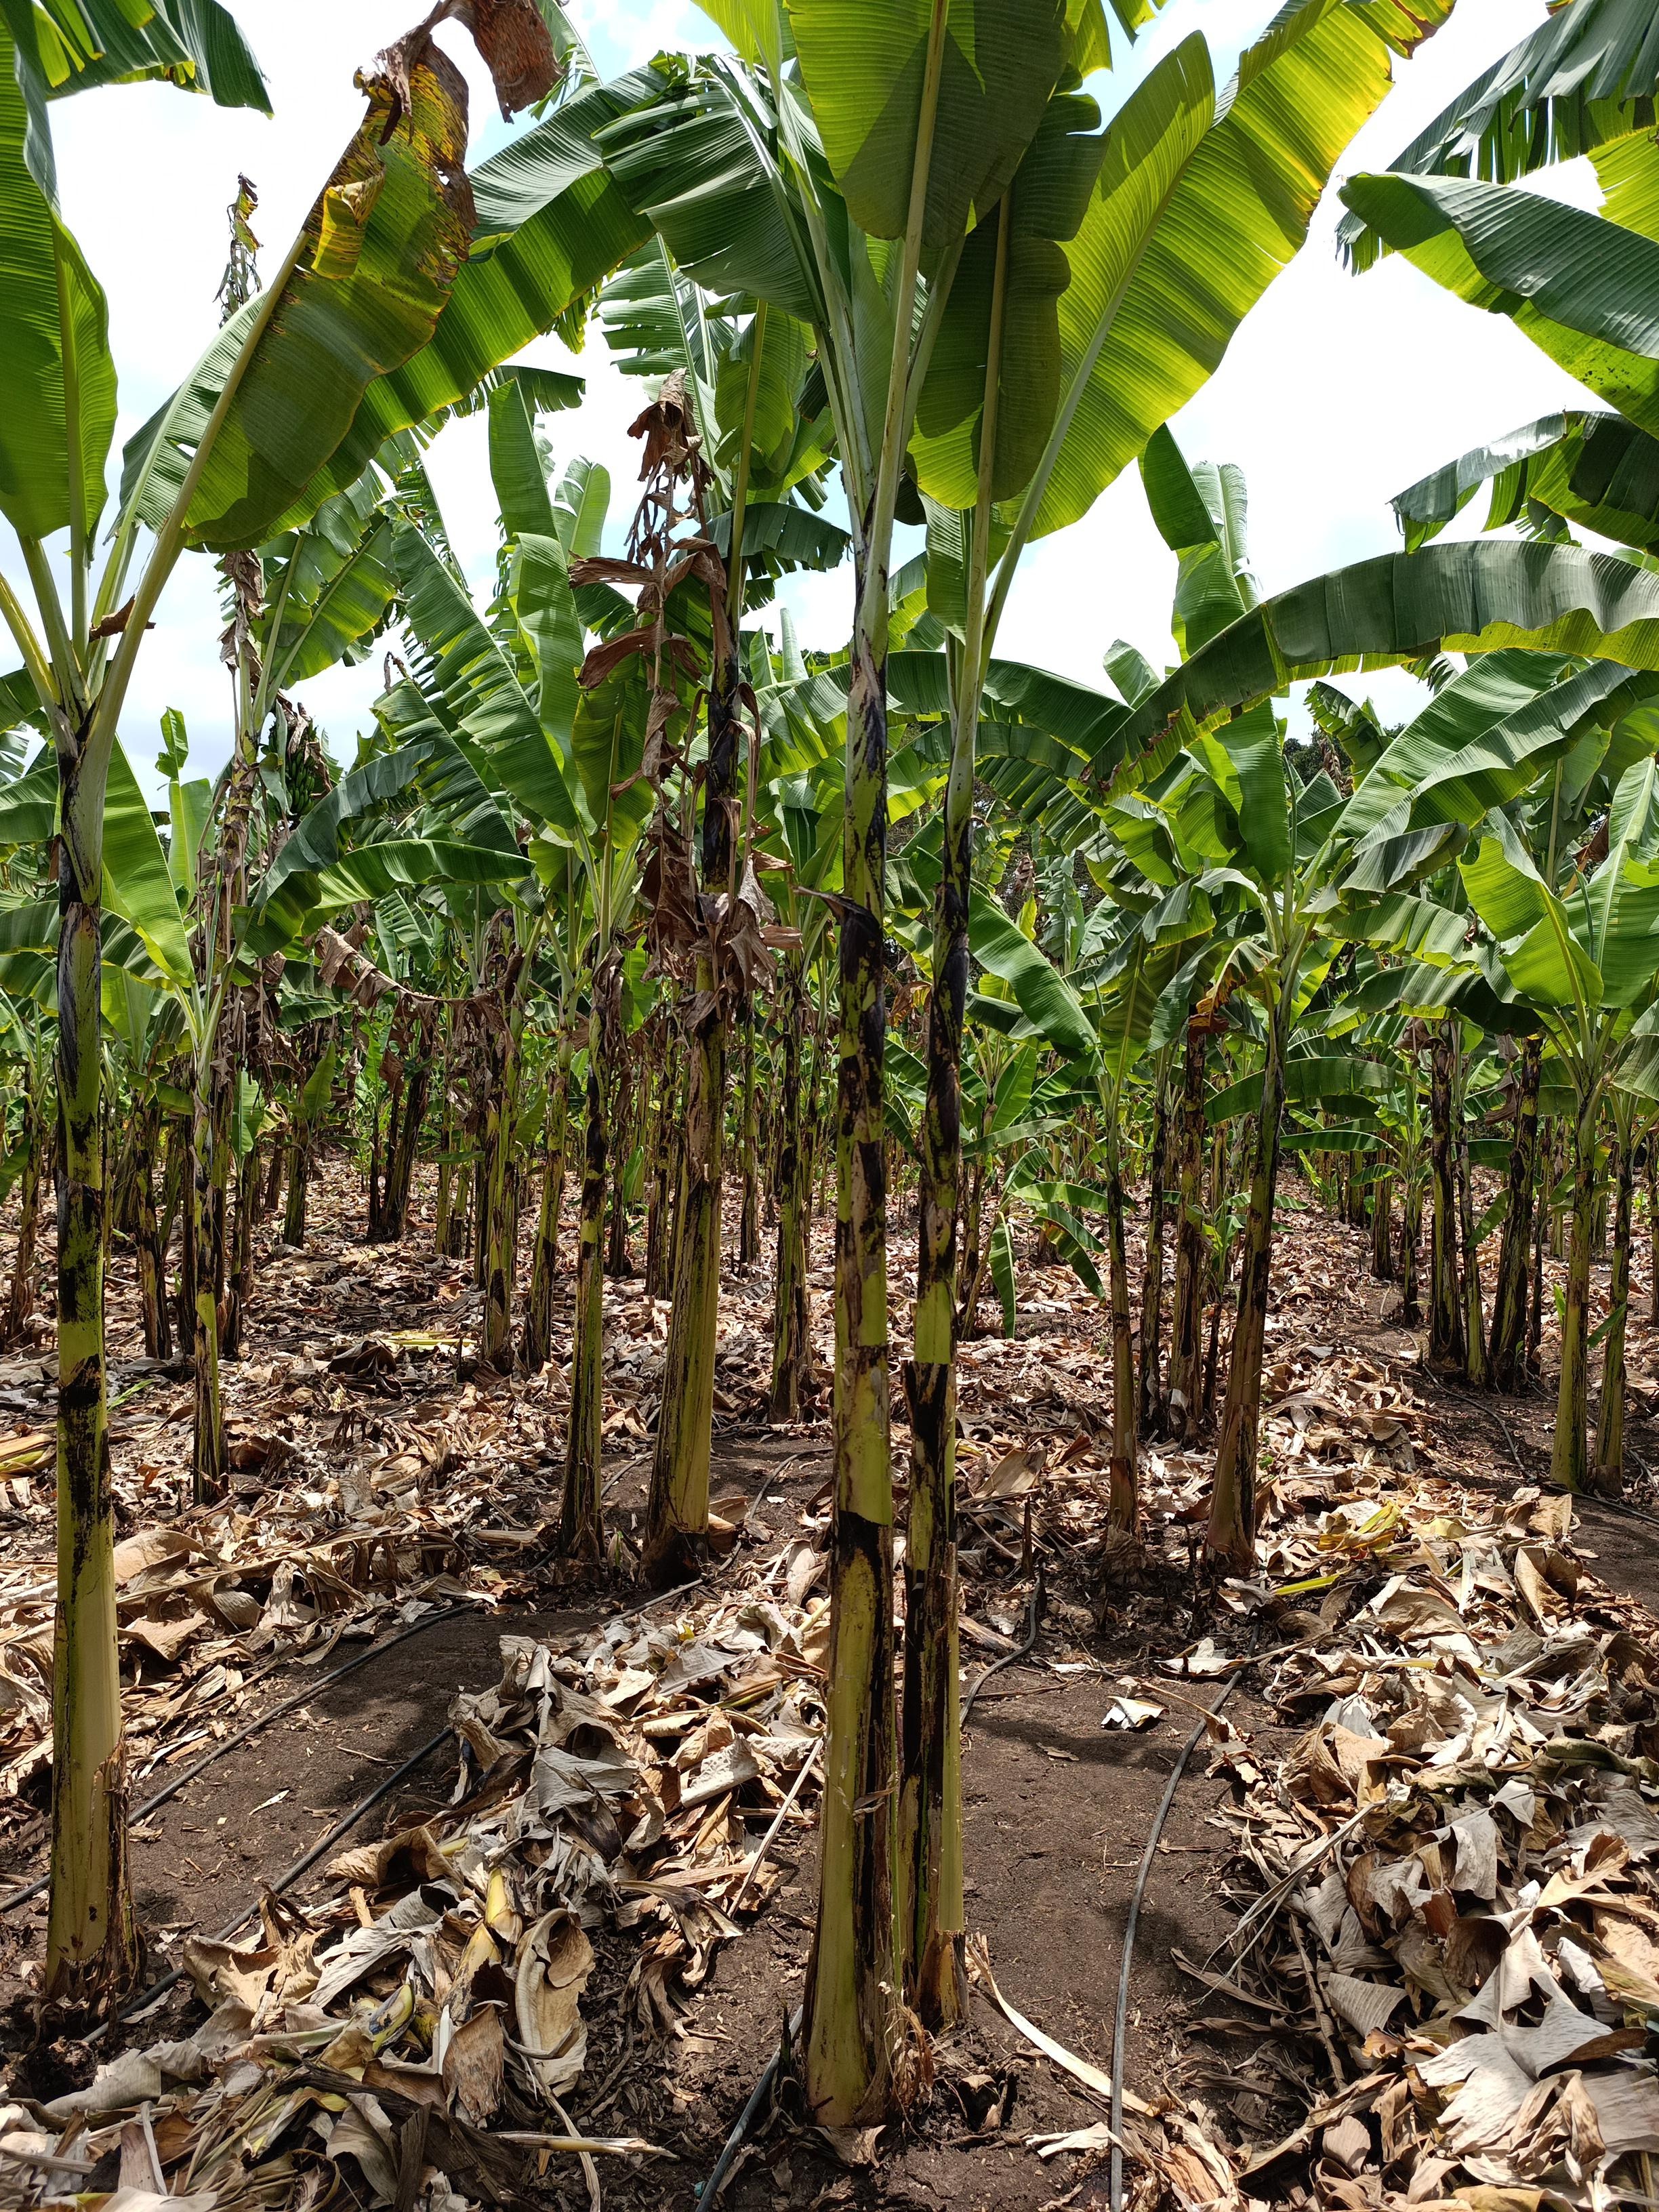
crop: banana
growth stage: vegetative
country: Tanzania
